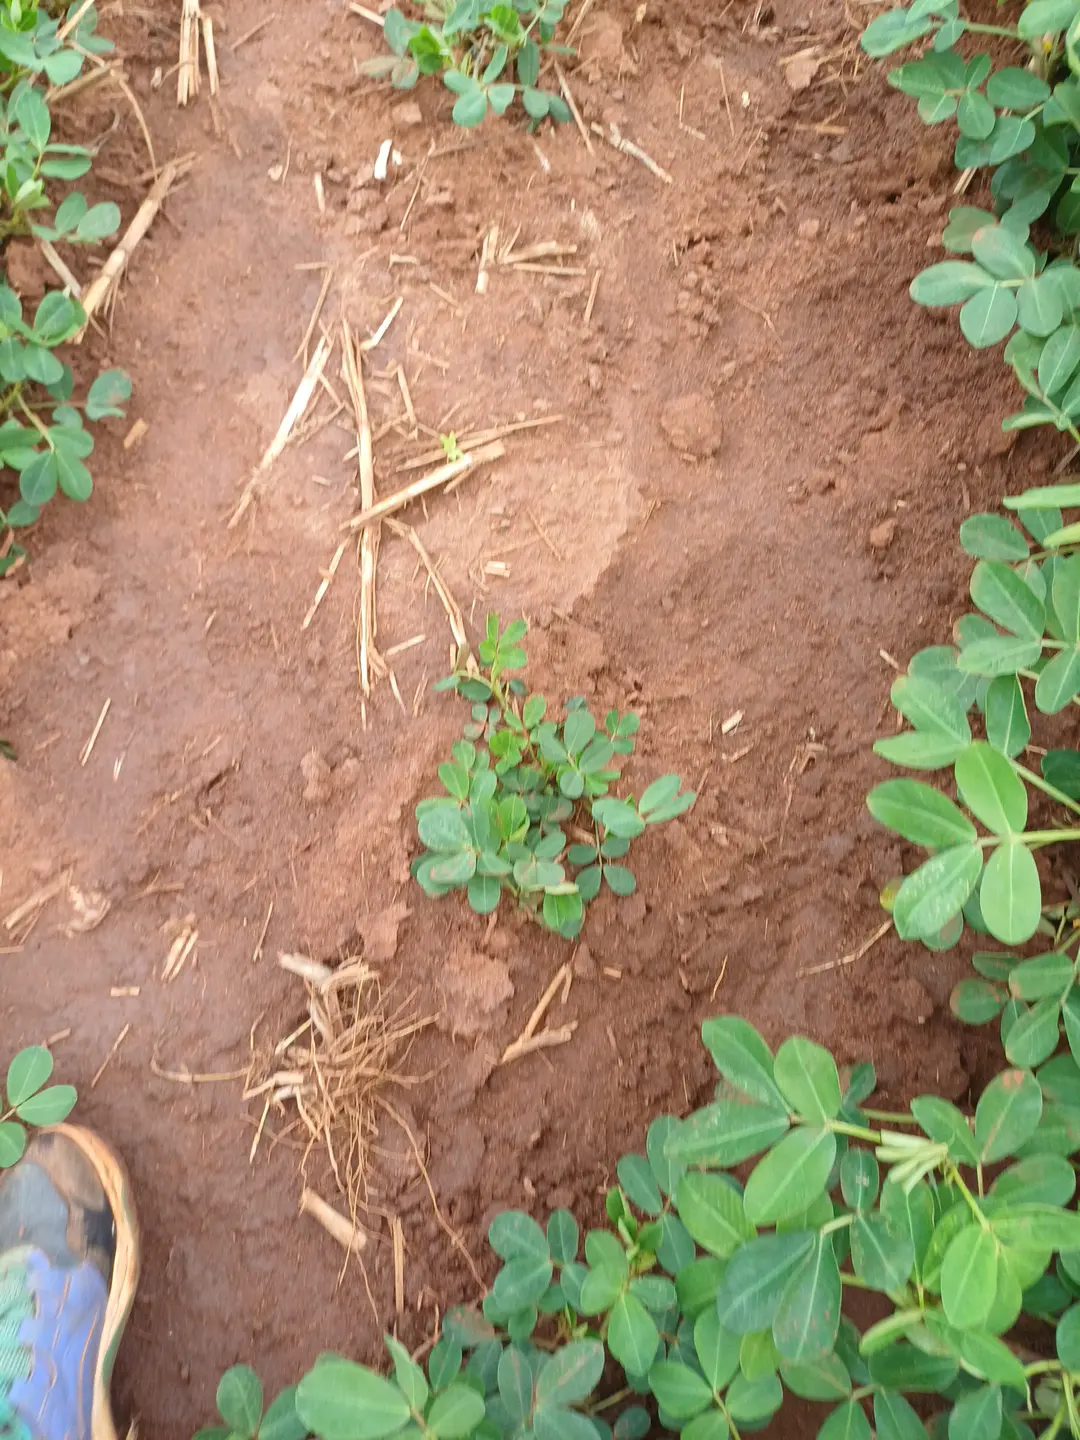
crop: groundnut
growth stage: flowering
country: Kenya
